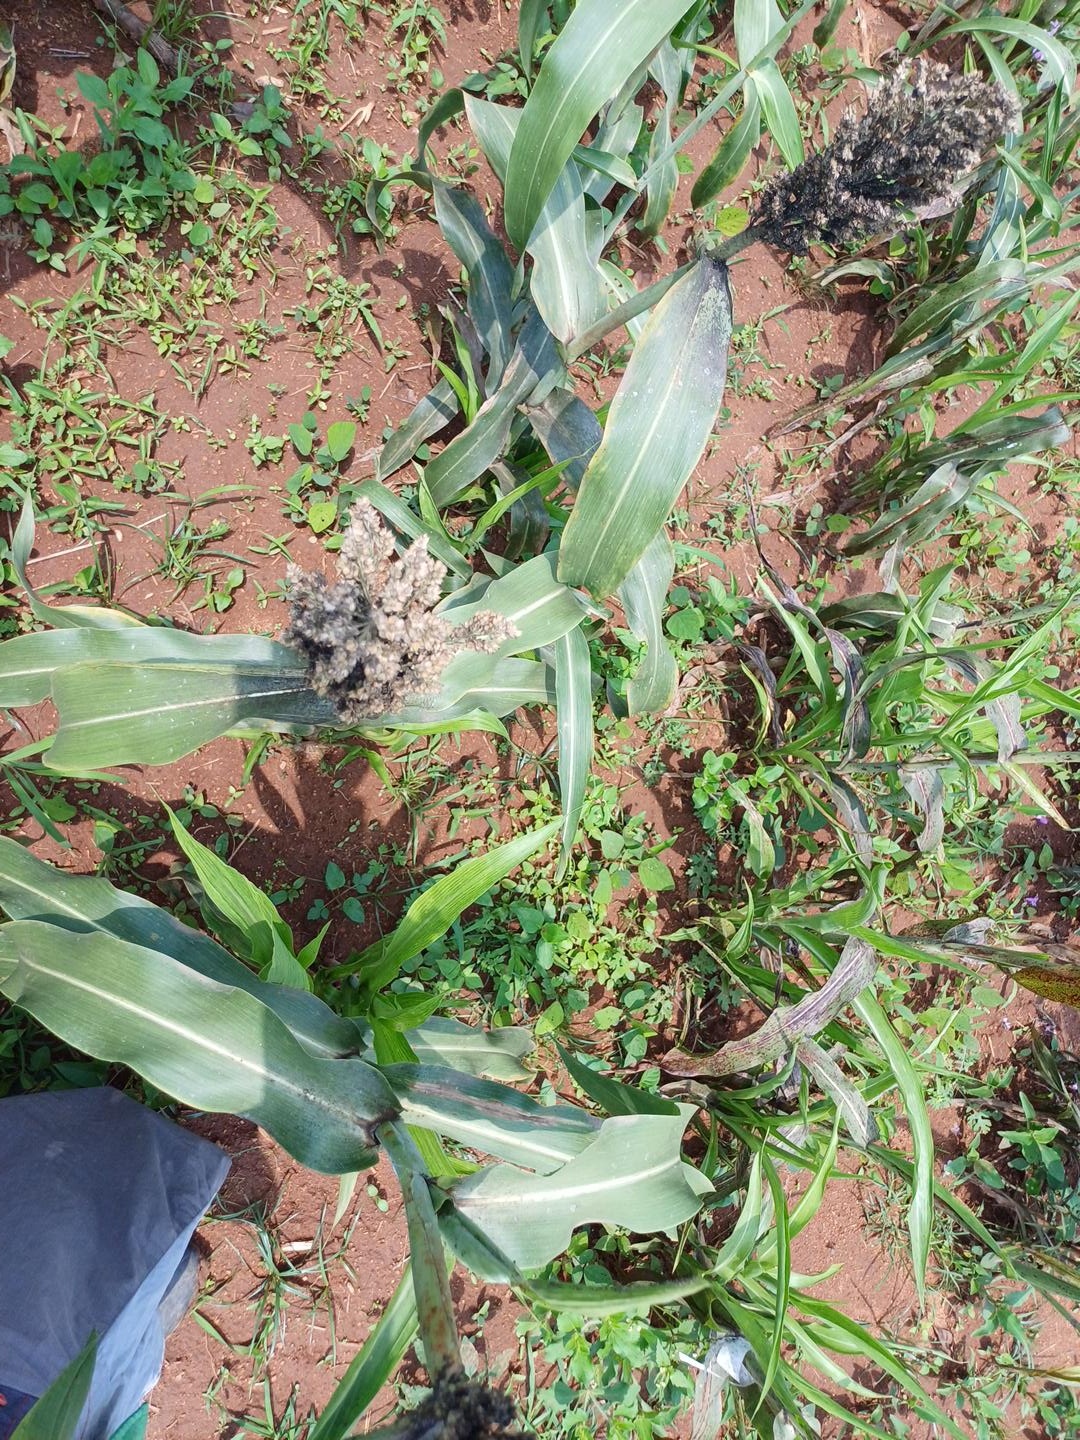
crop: sorghum
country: Kenya
